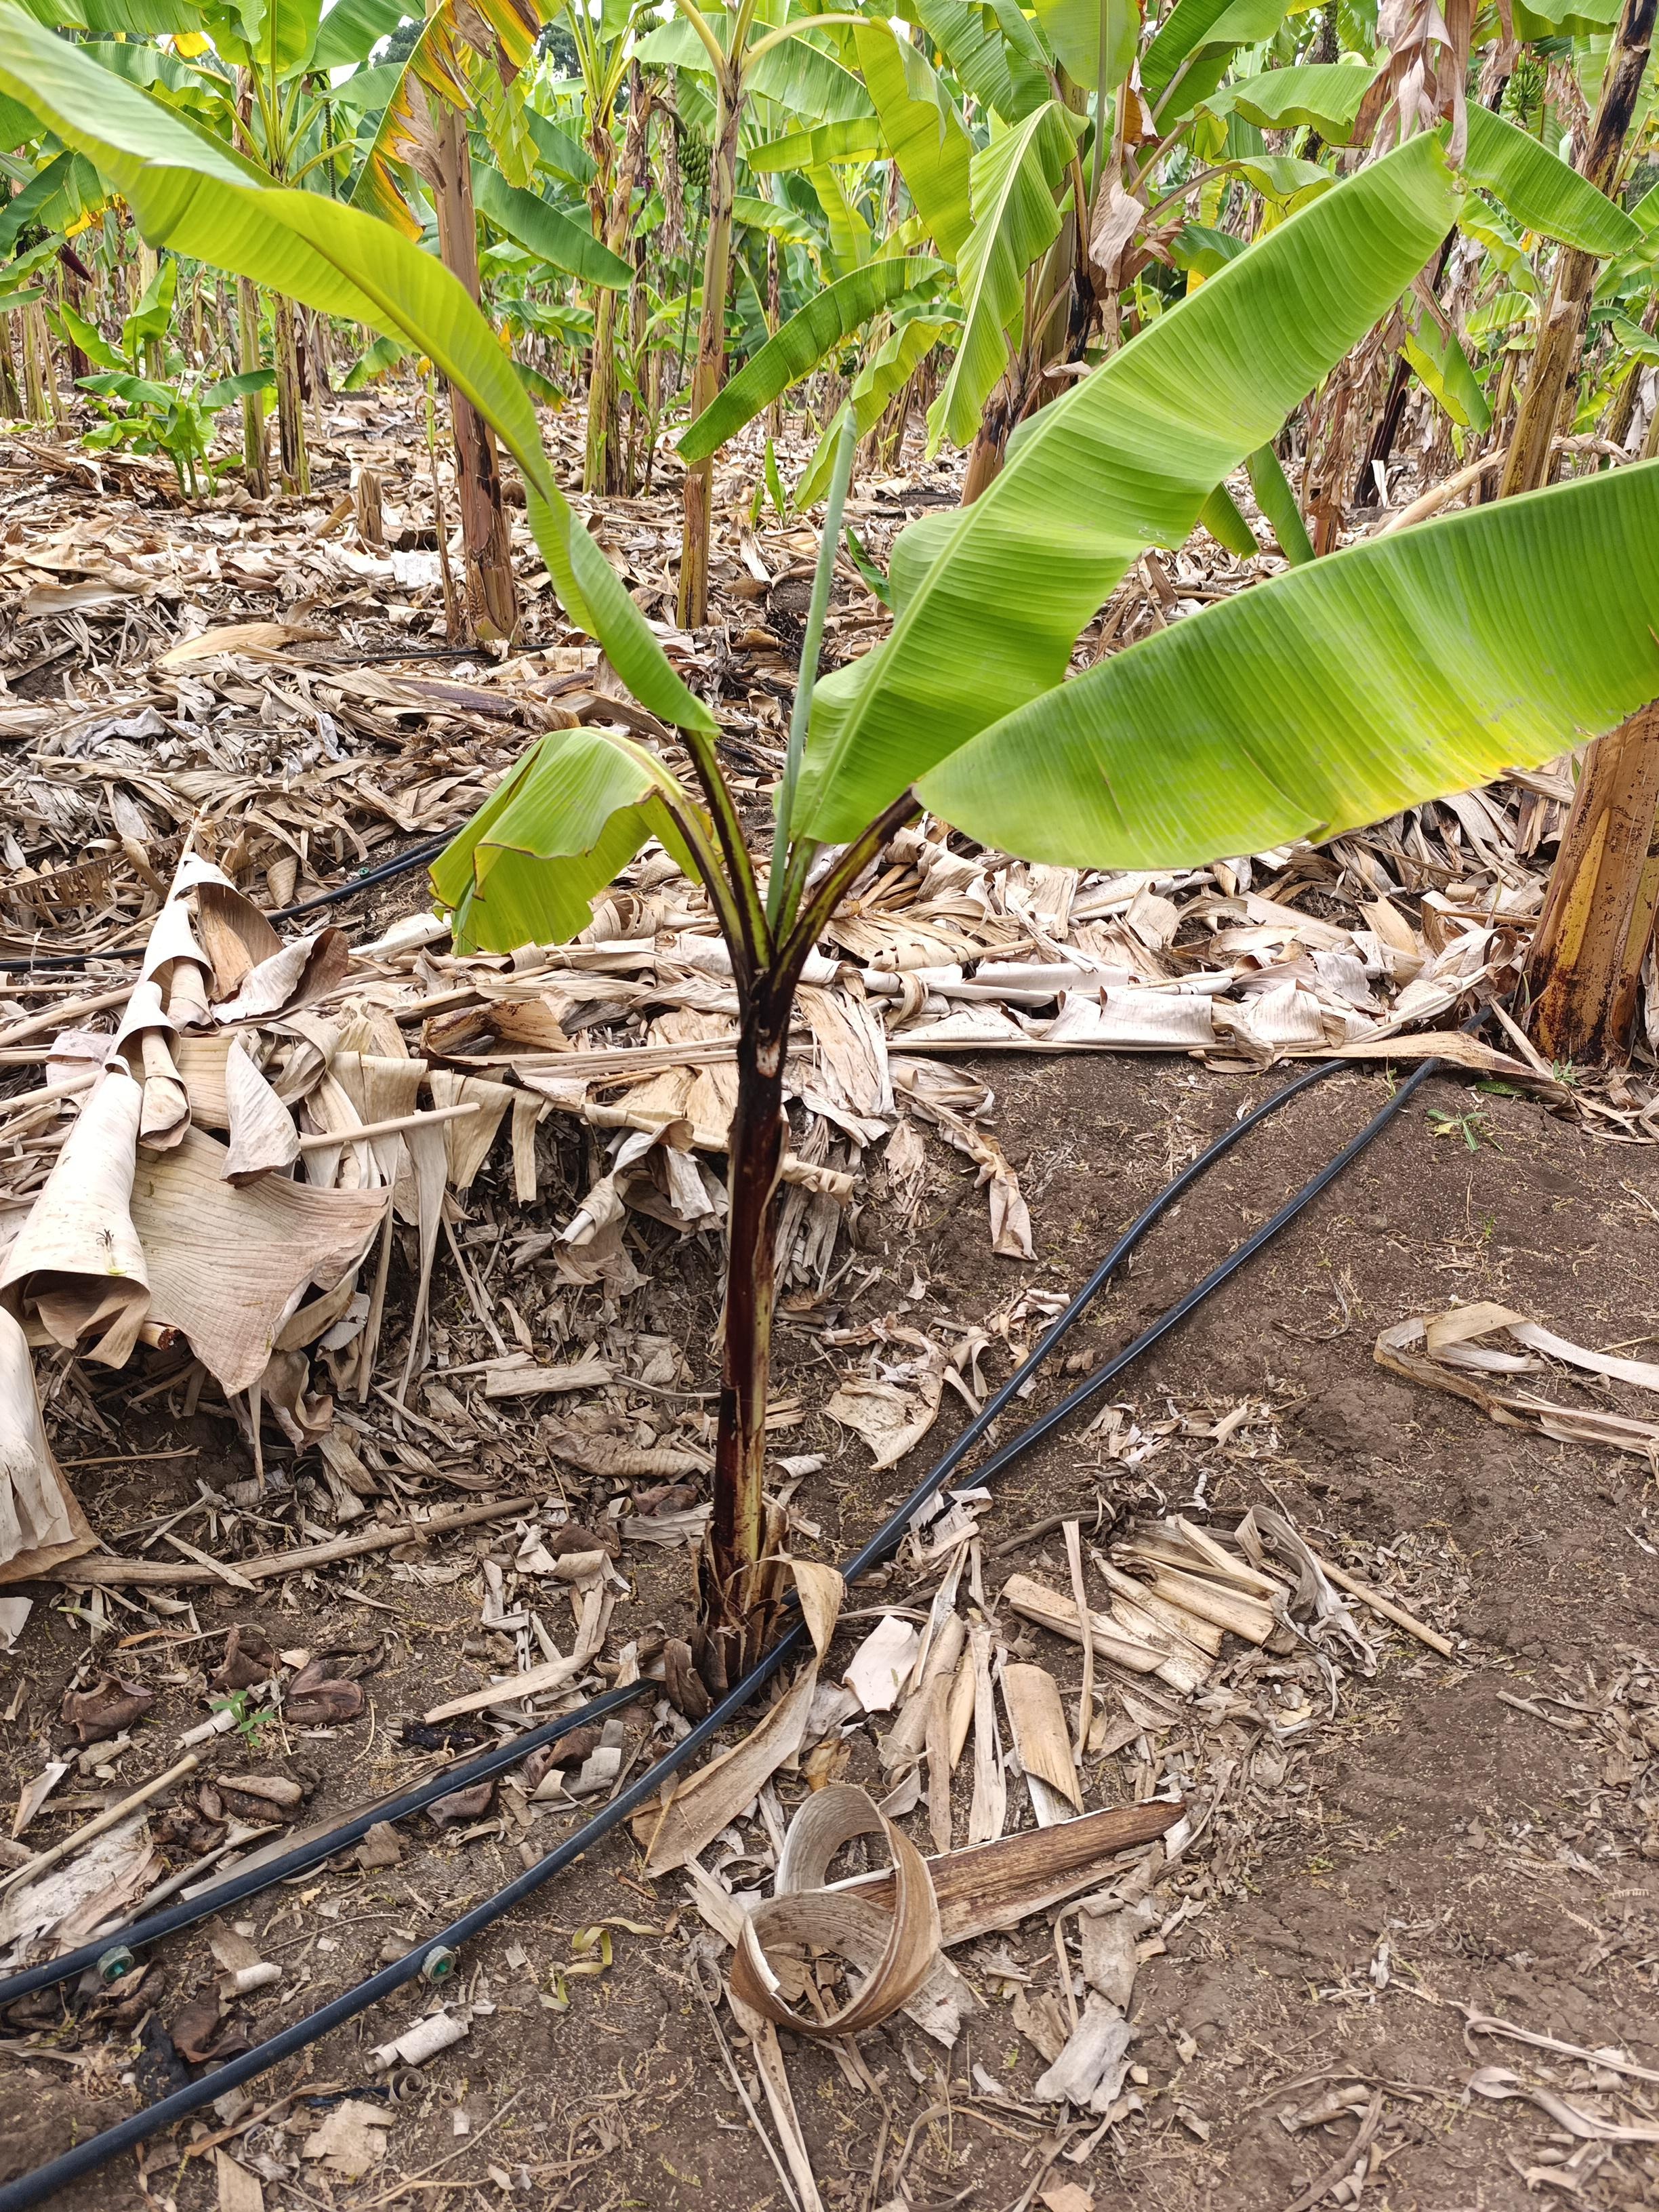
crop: banana
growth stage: vegetative
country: Tanzania
